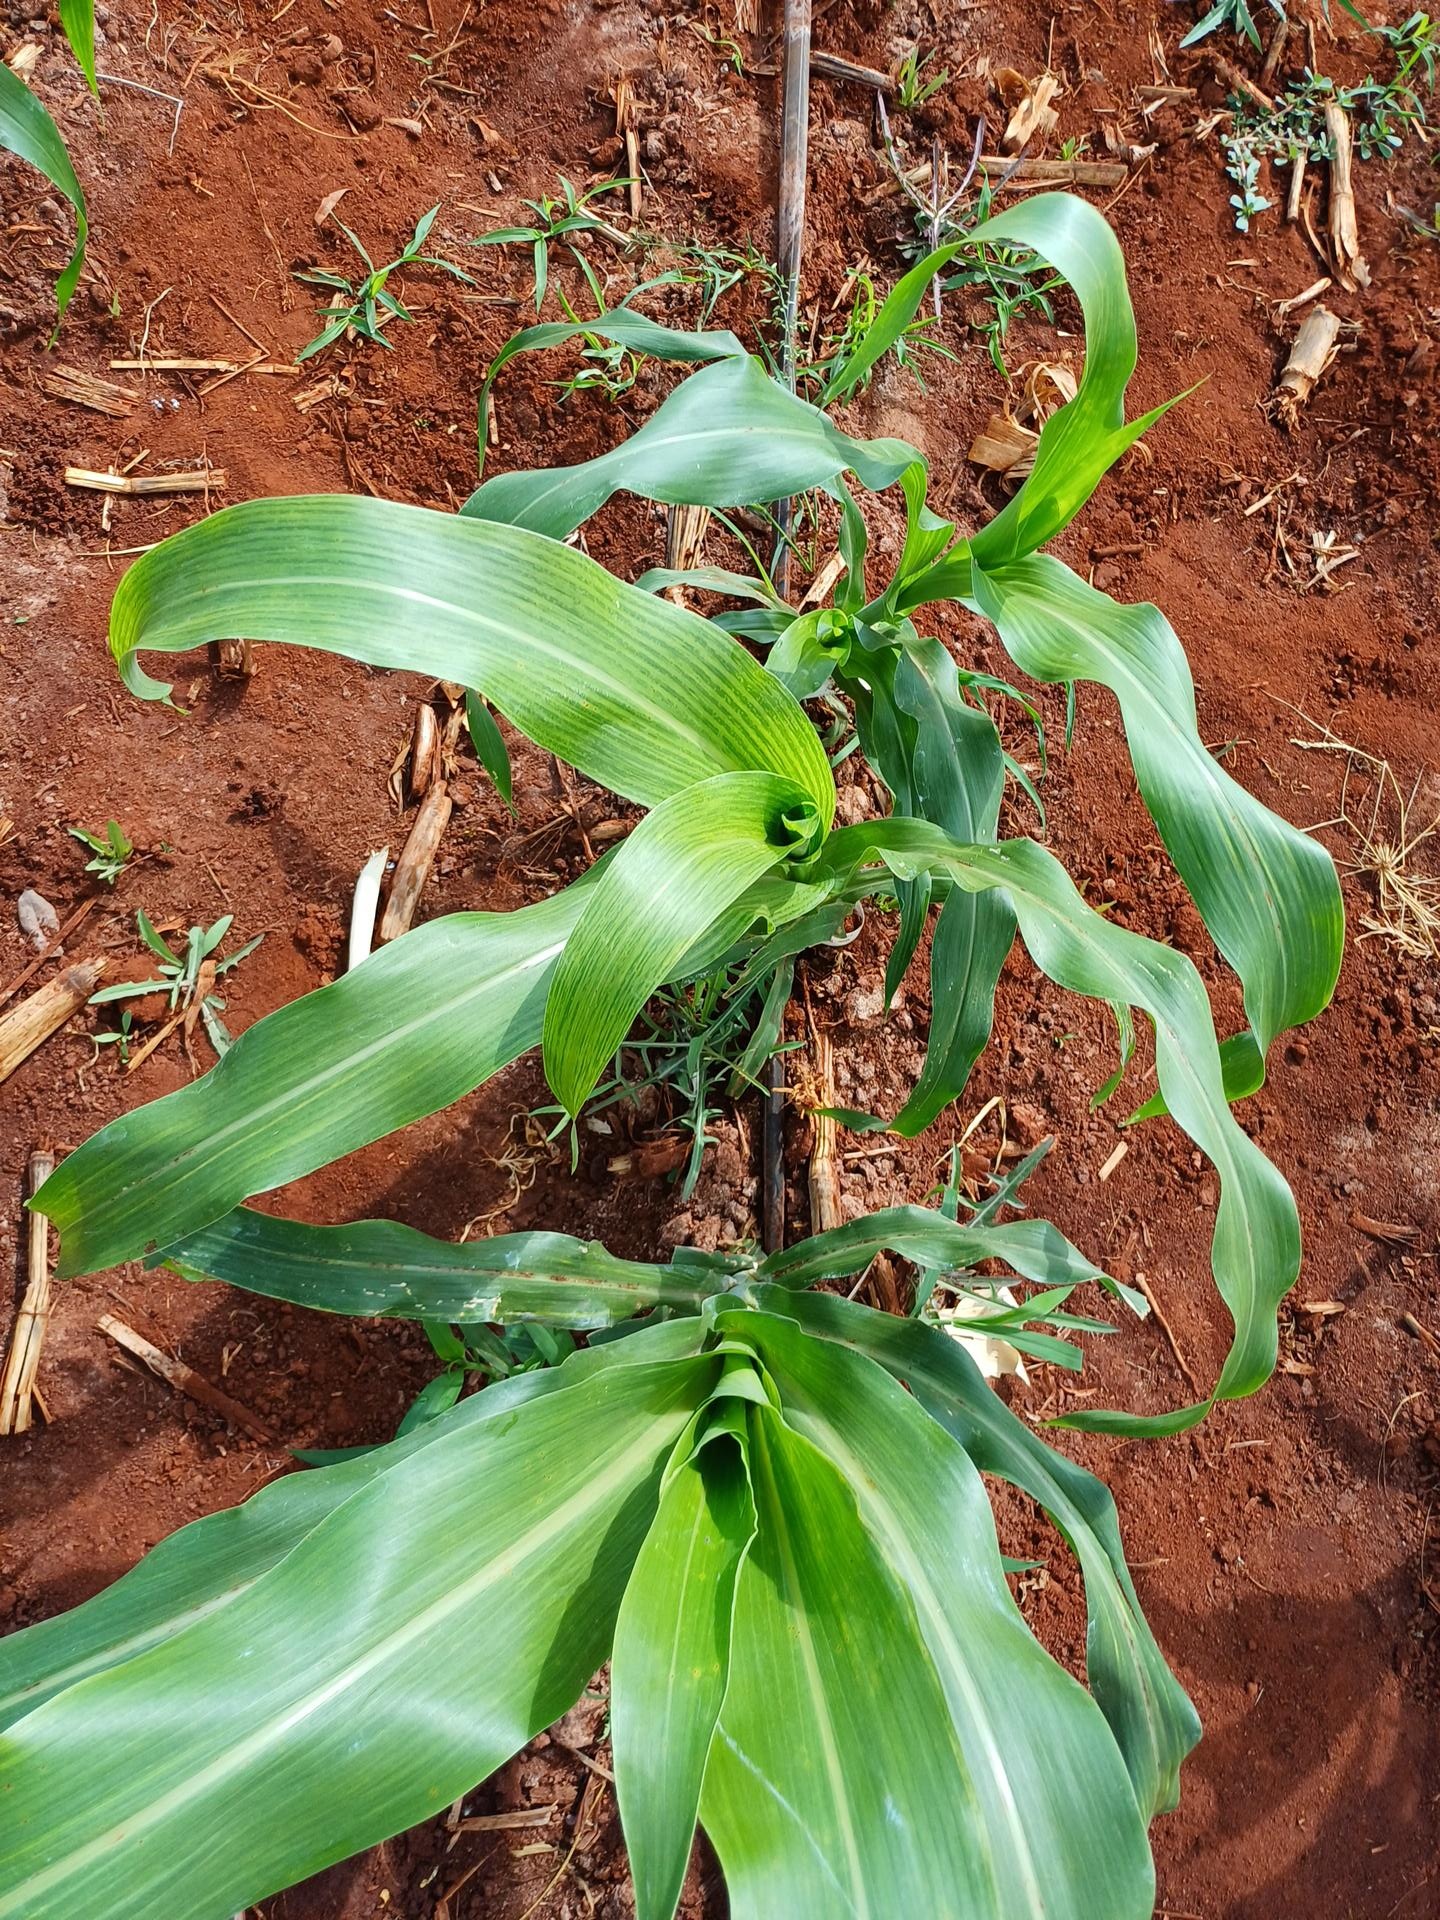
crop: sorghum
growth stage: vegetative
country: Kenya
